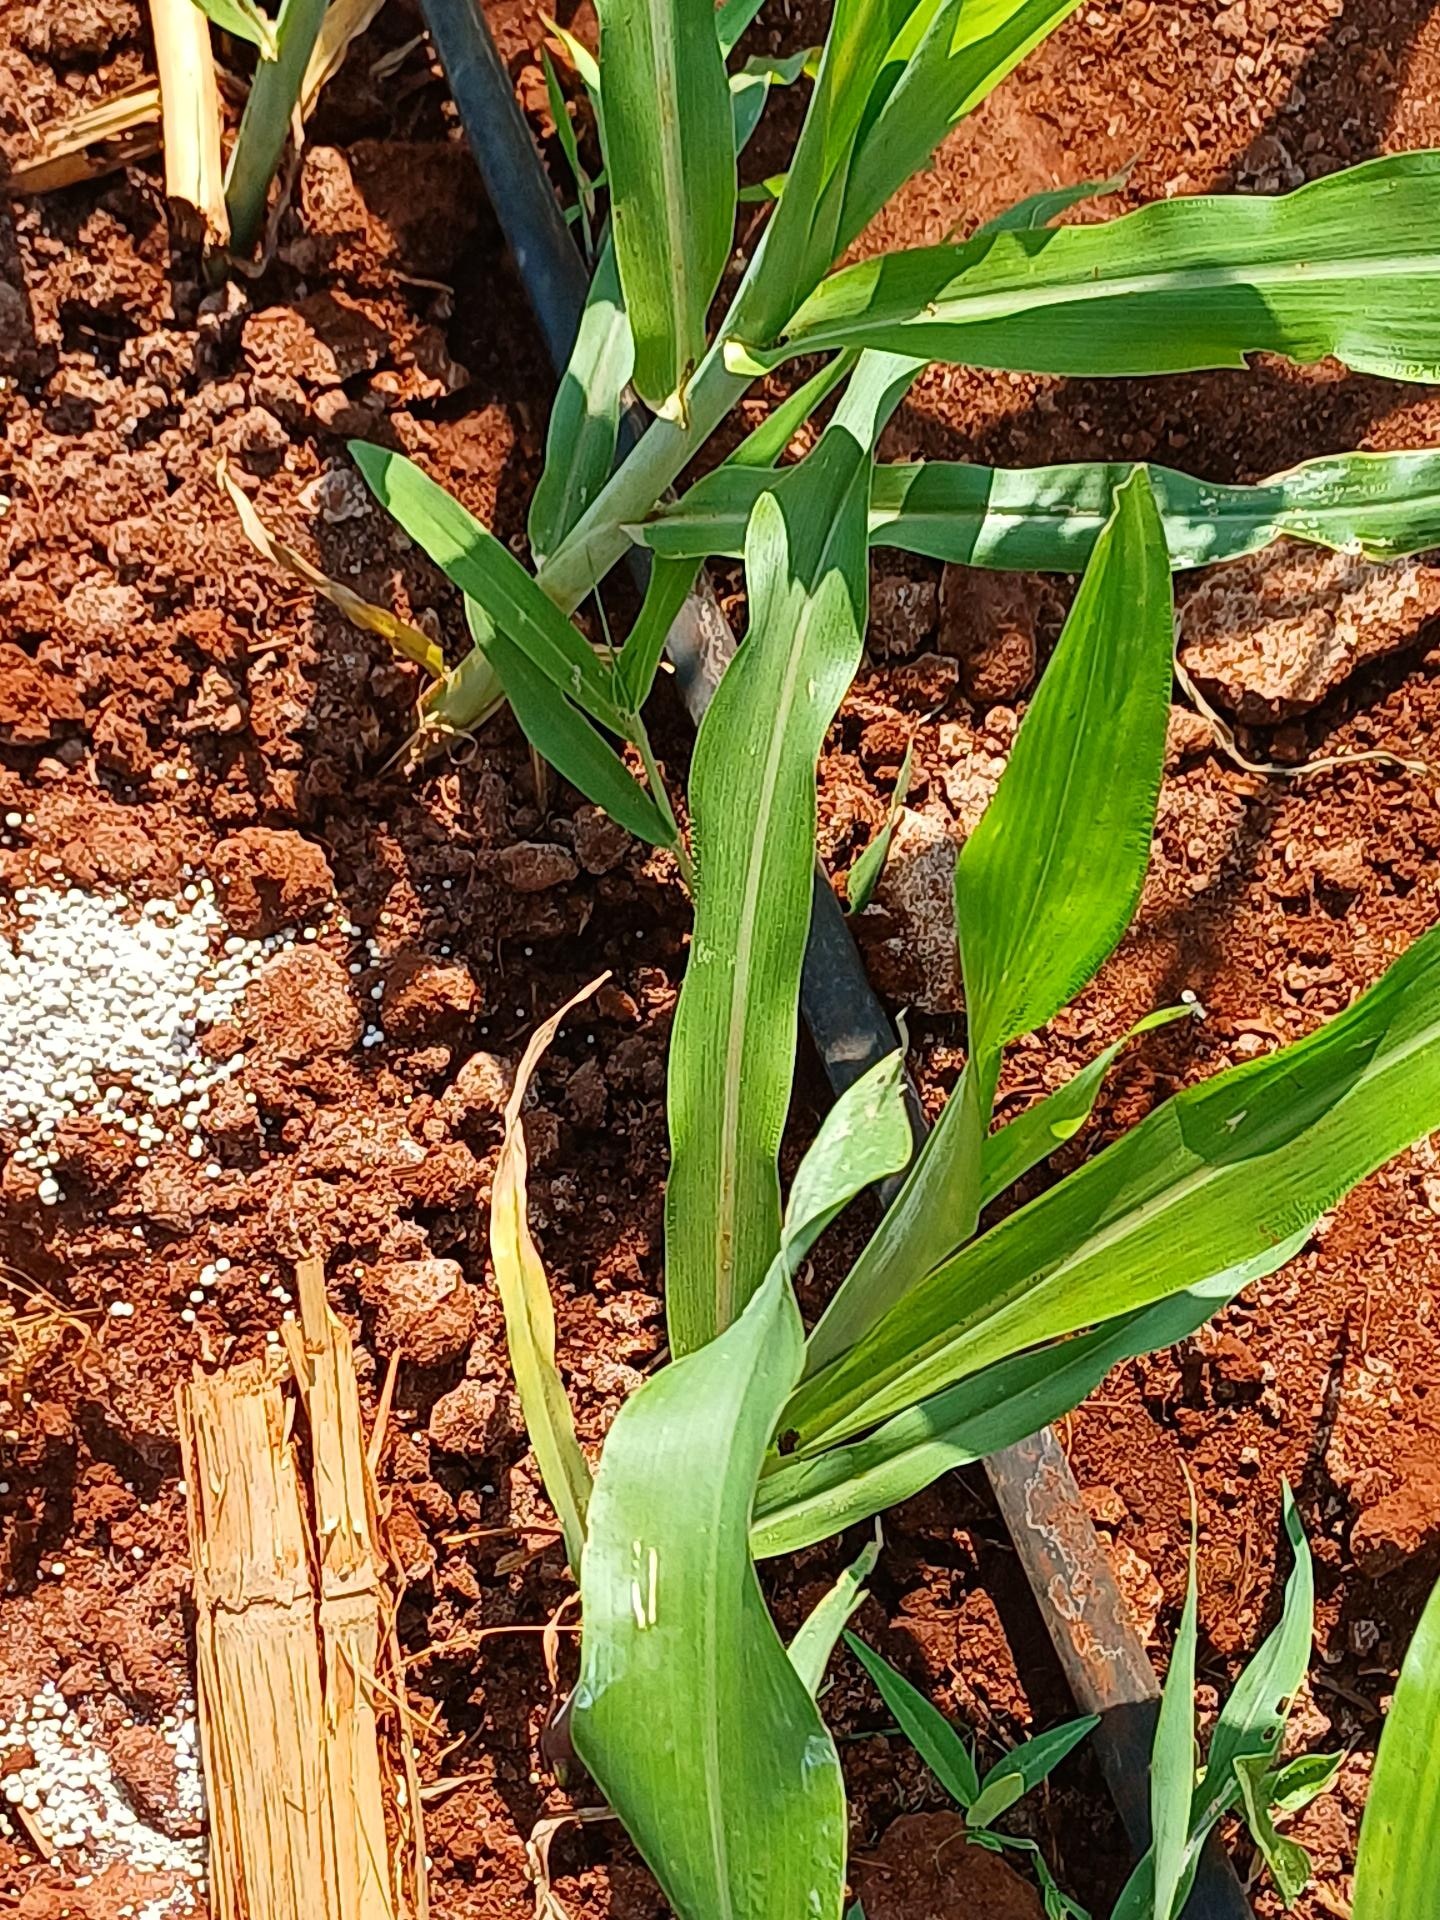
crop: sorghum
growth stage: vegetative
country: Kenya
